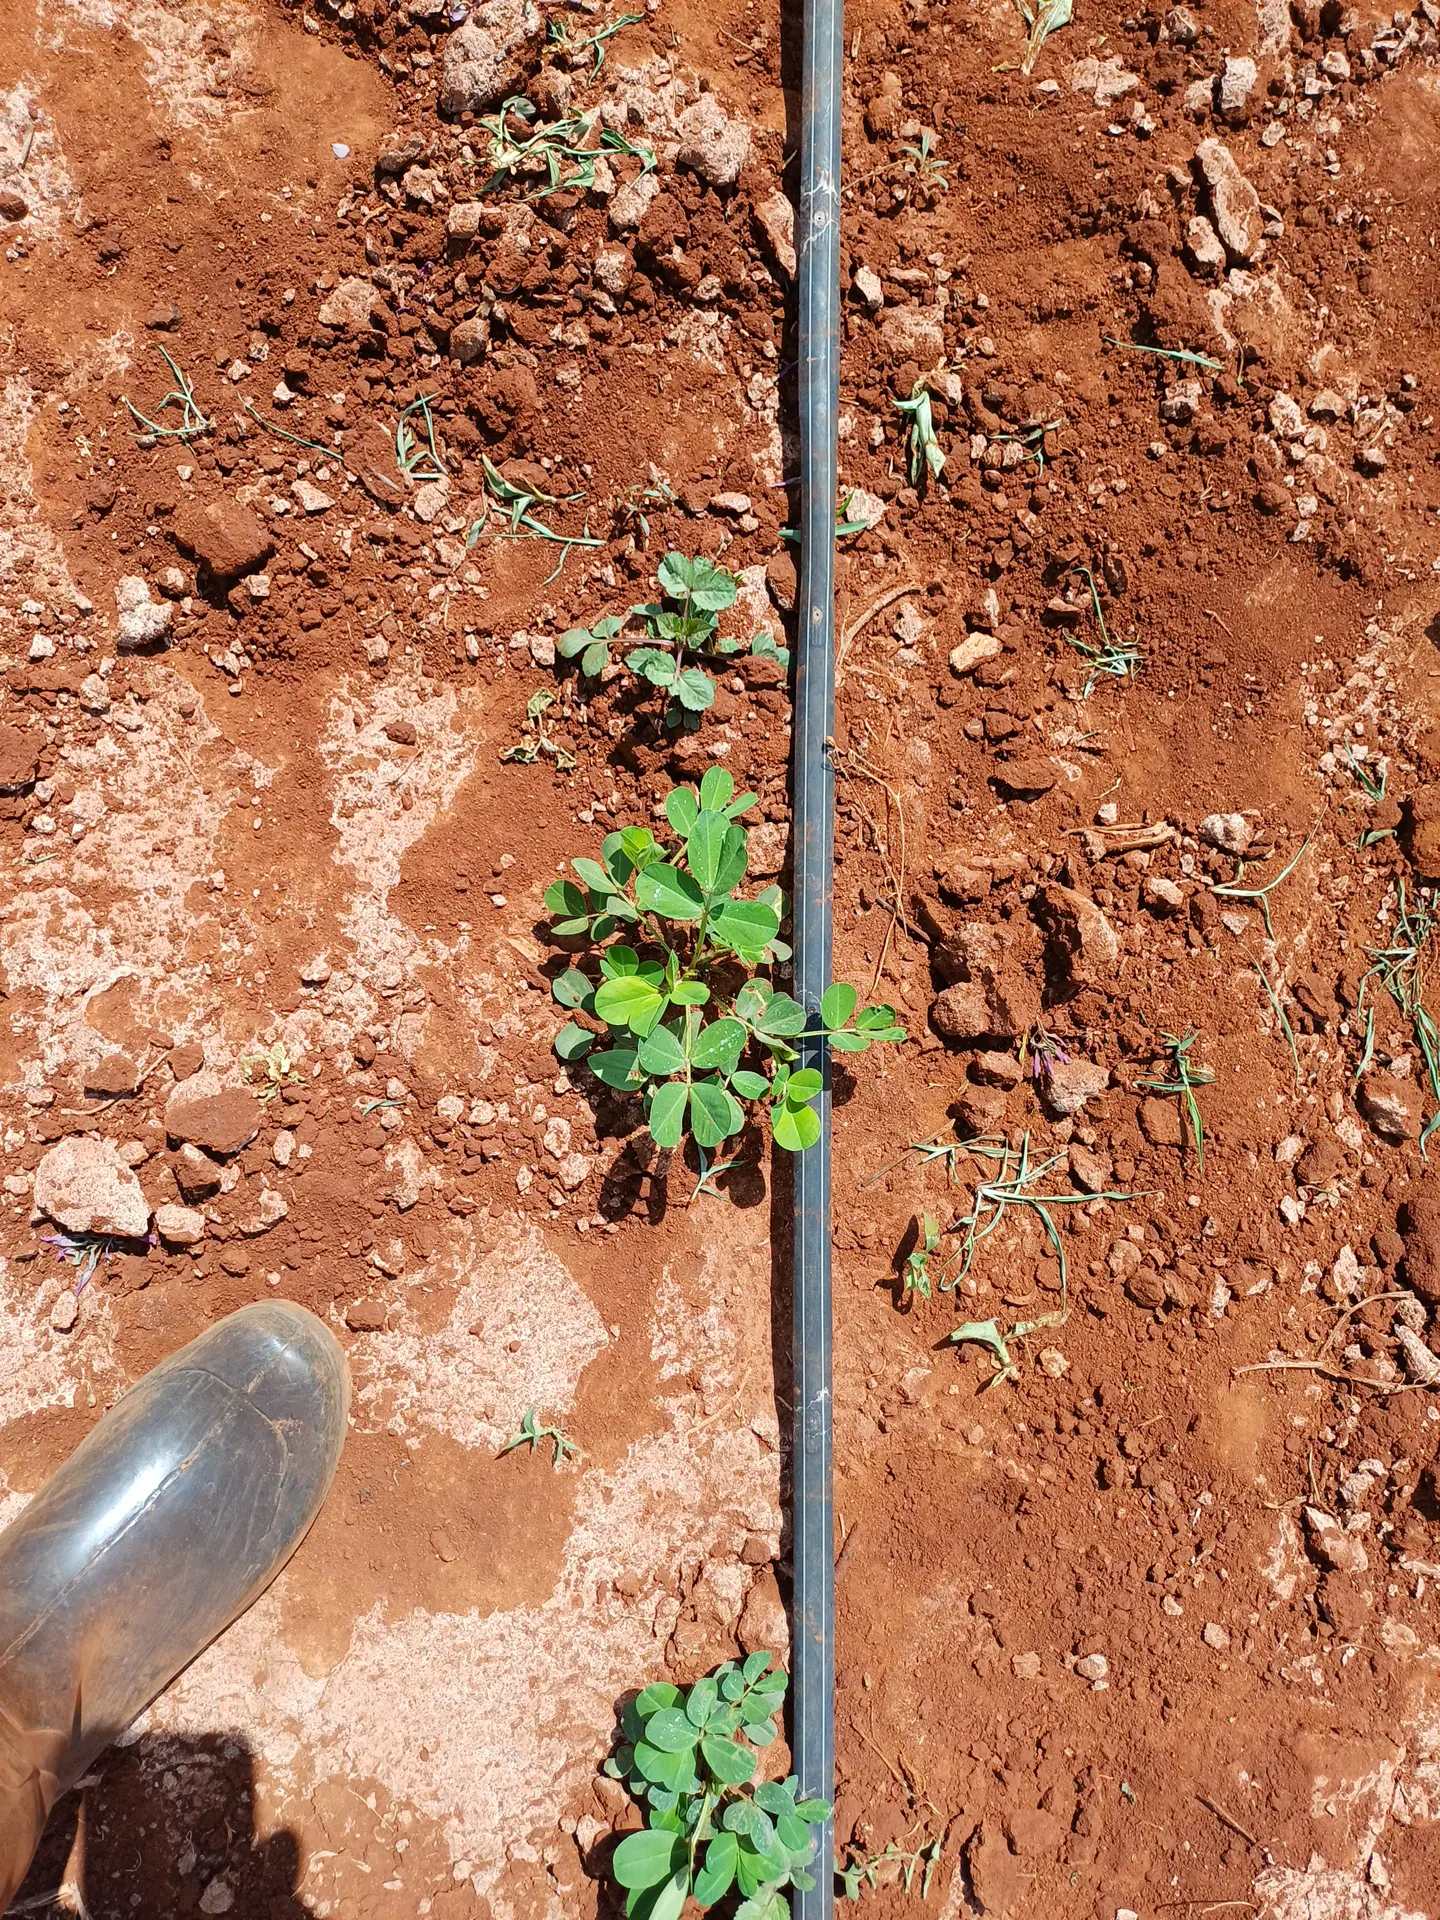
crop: groundnut
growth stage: vegetative
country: Kenya
